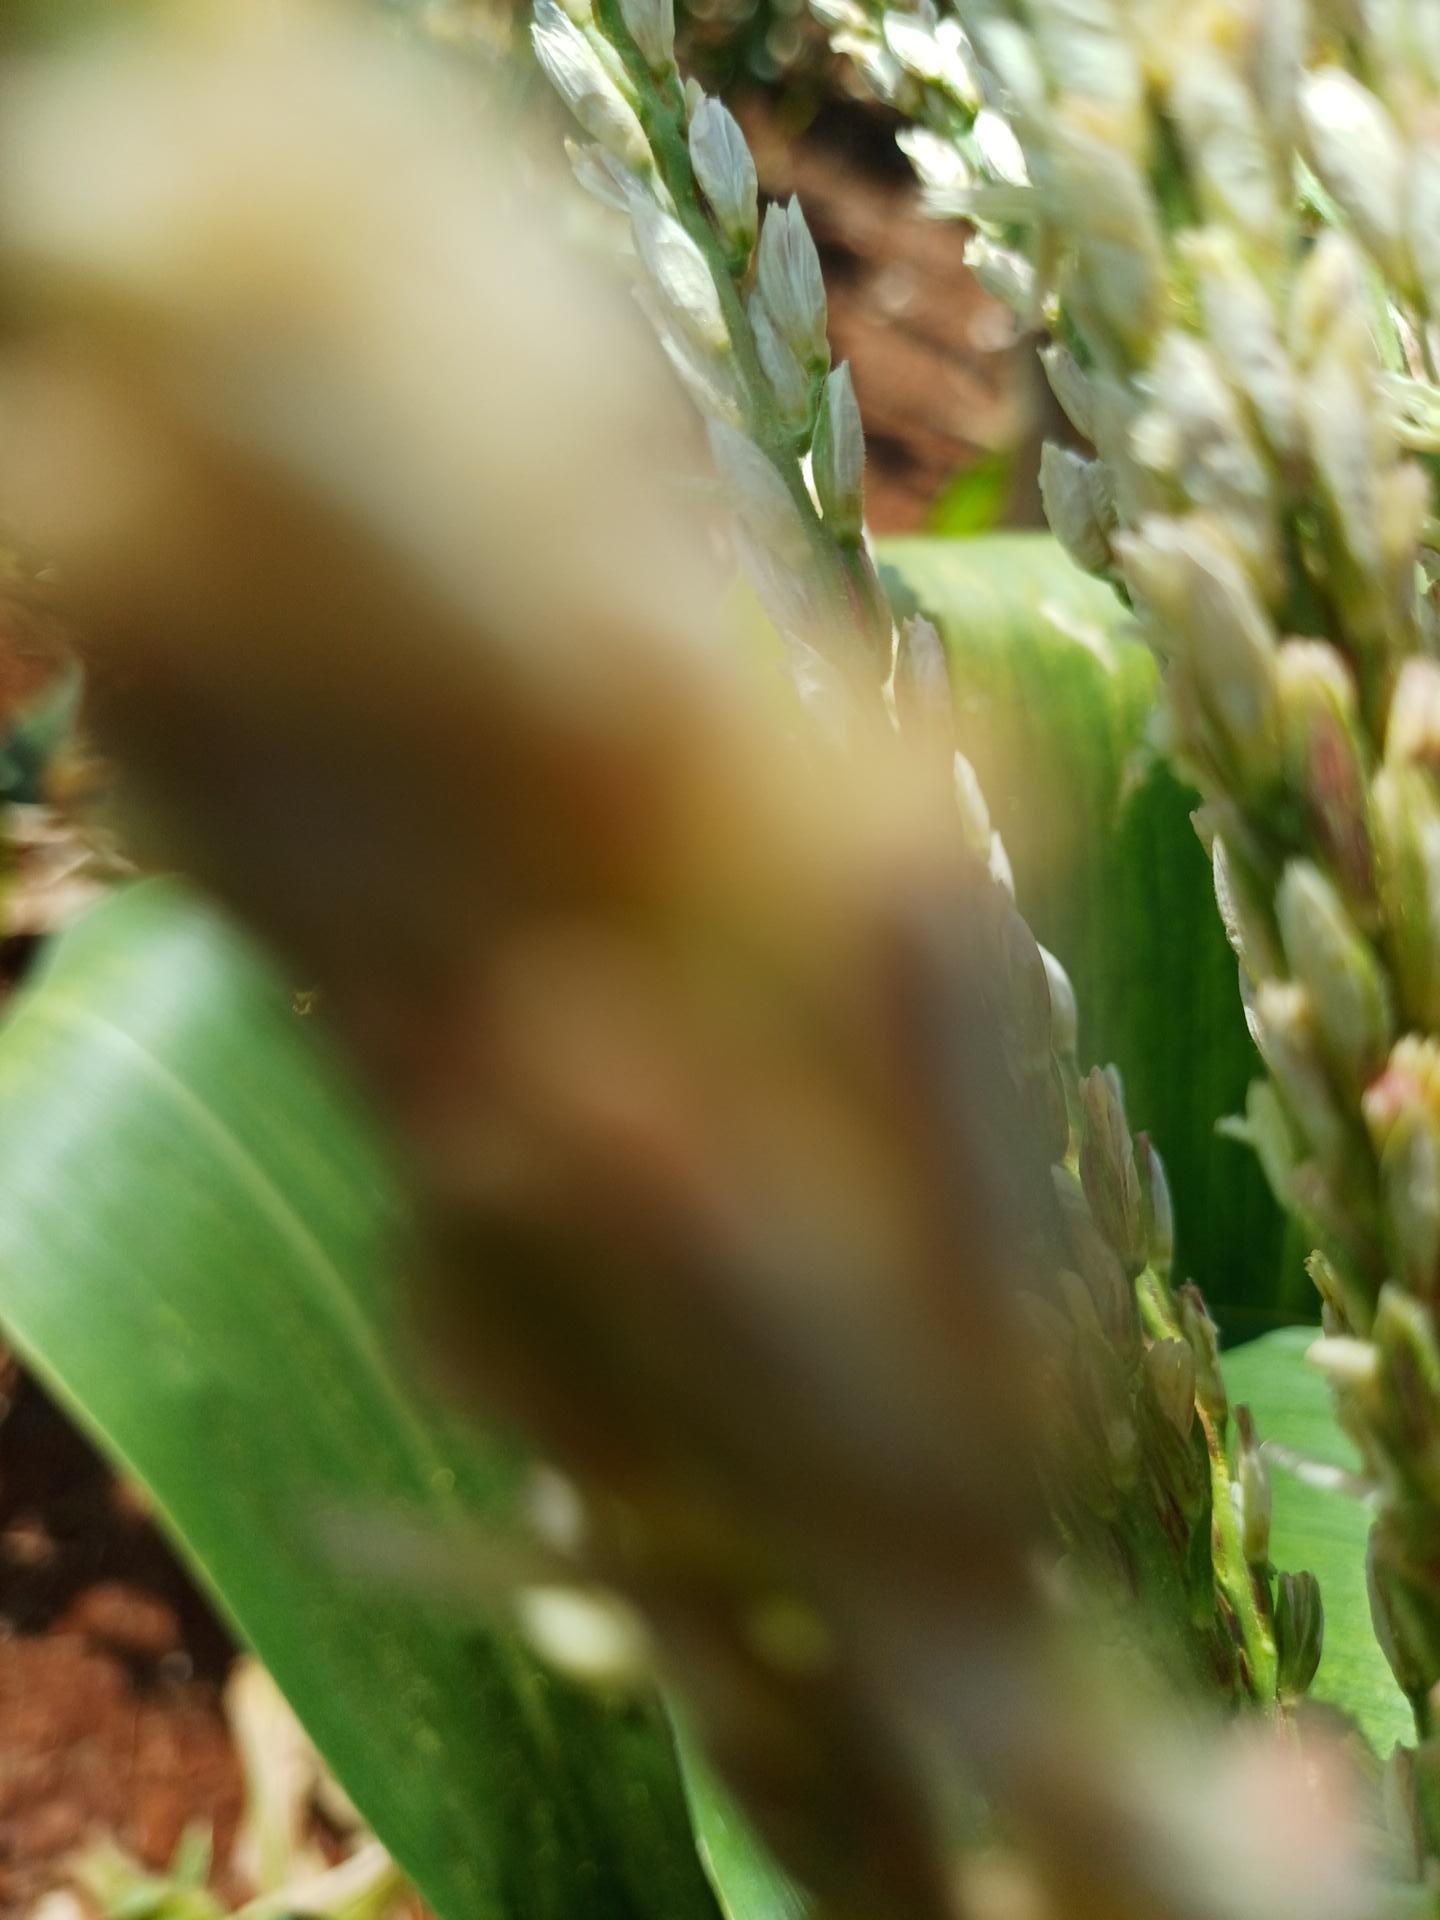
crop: maize
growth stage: flowering
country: Kenya
